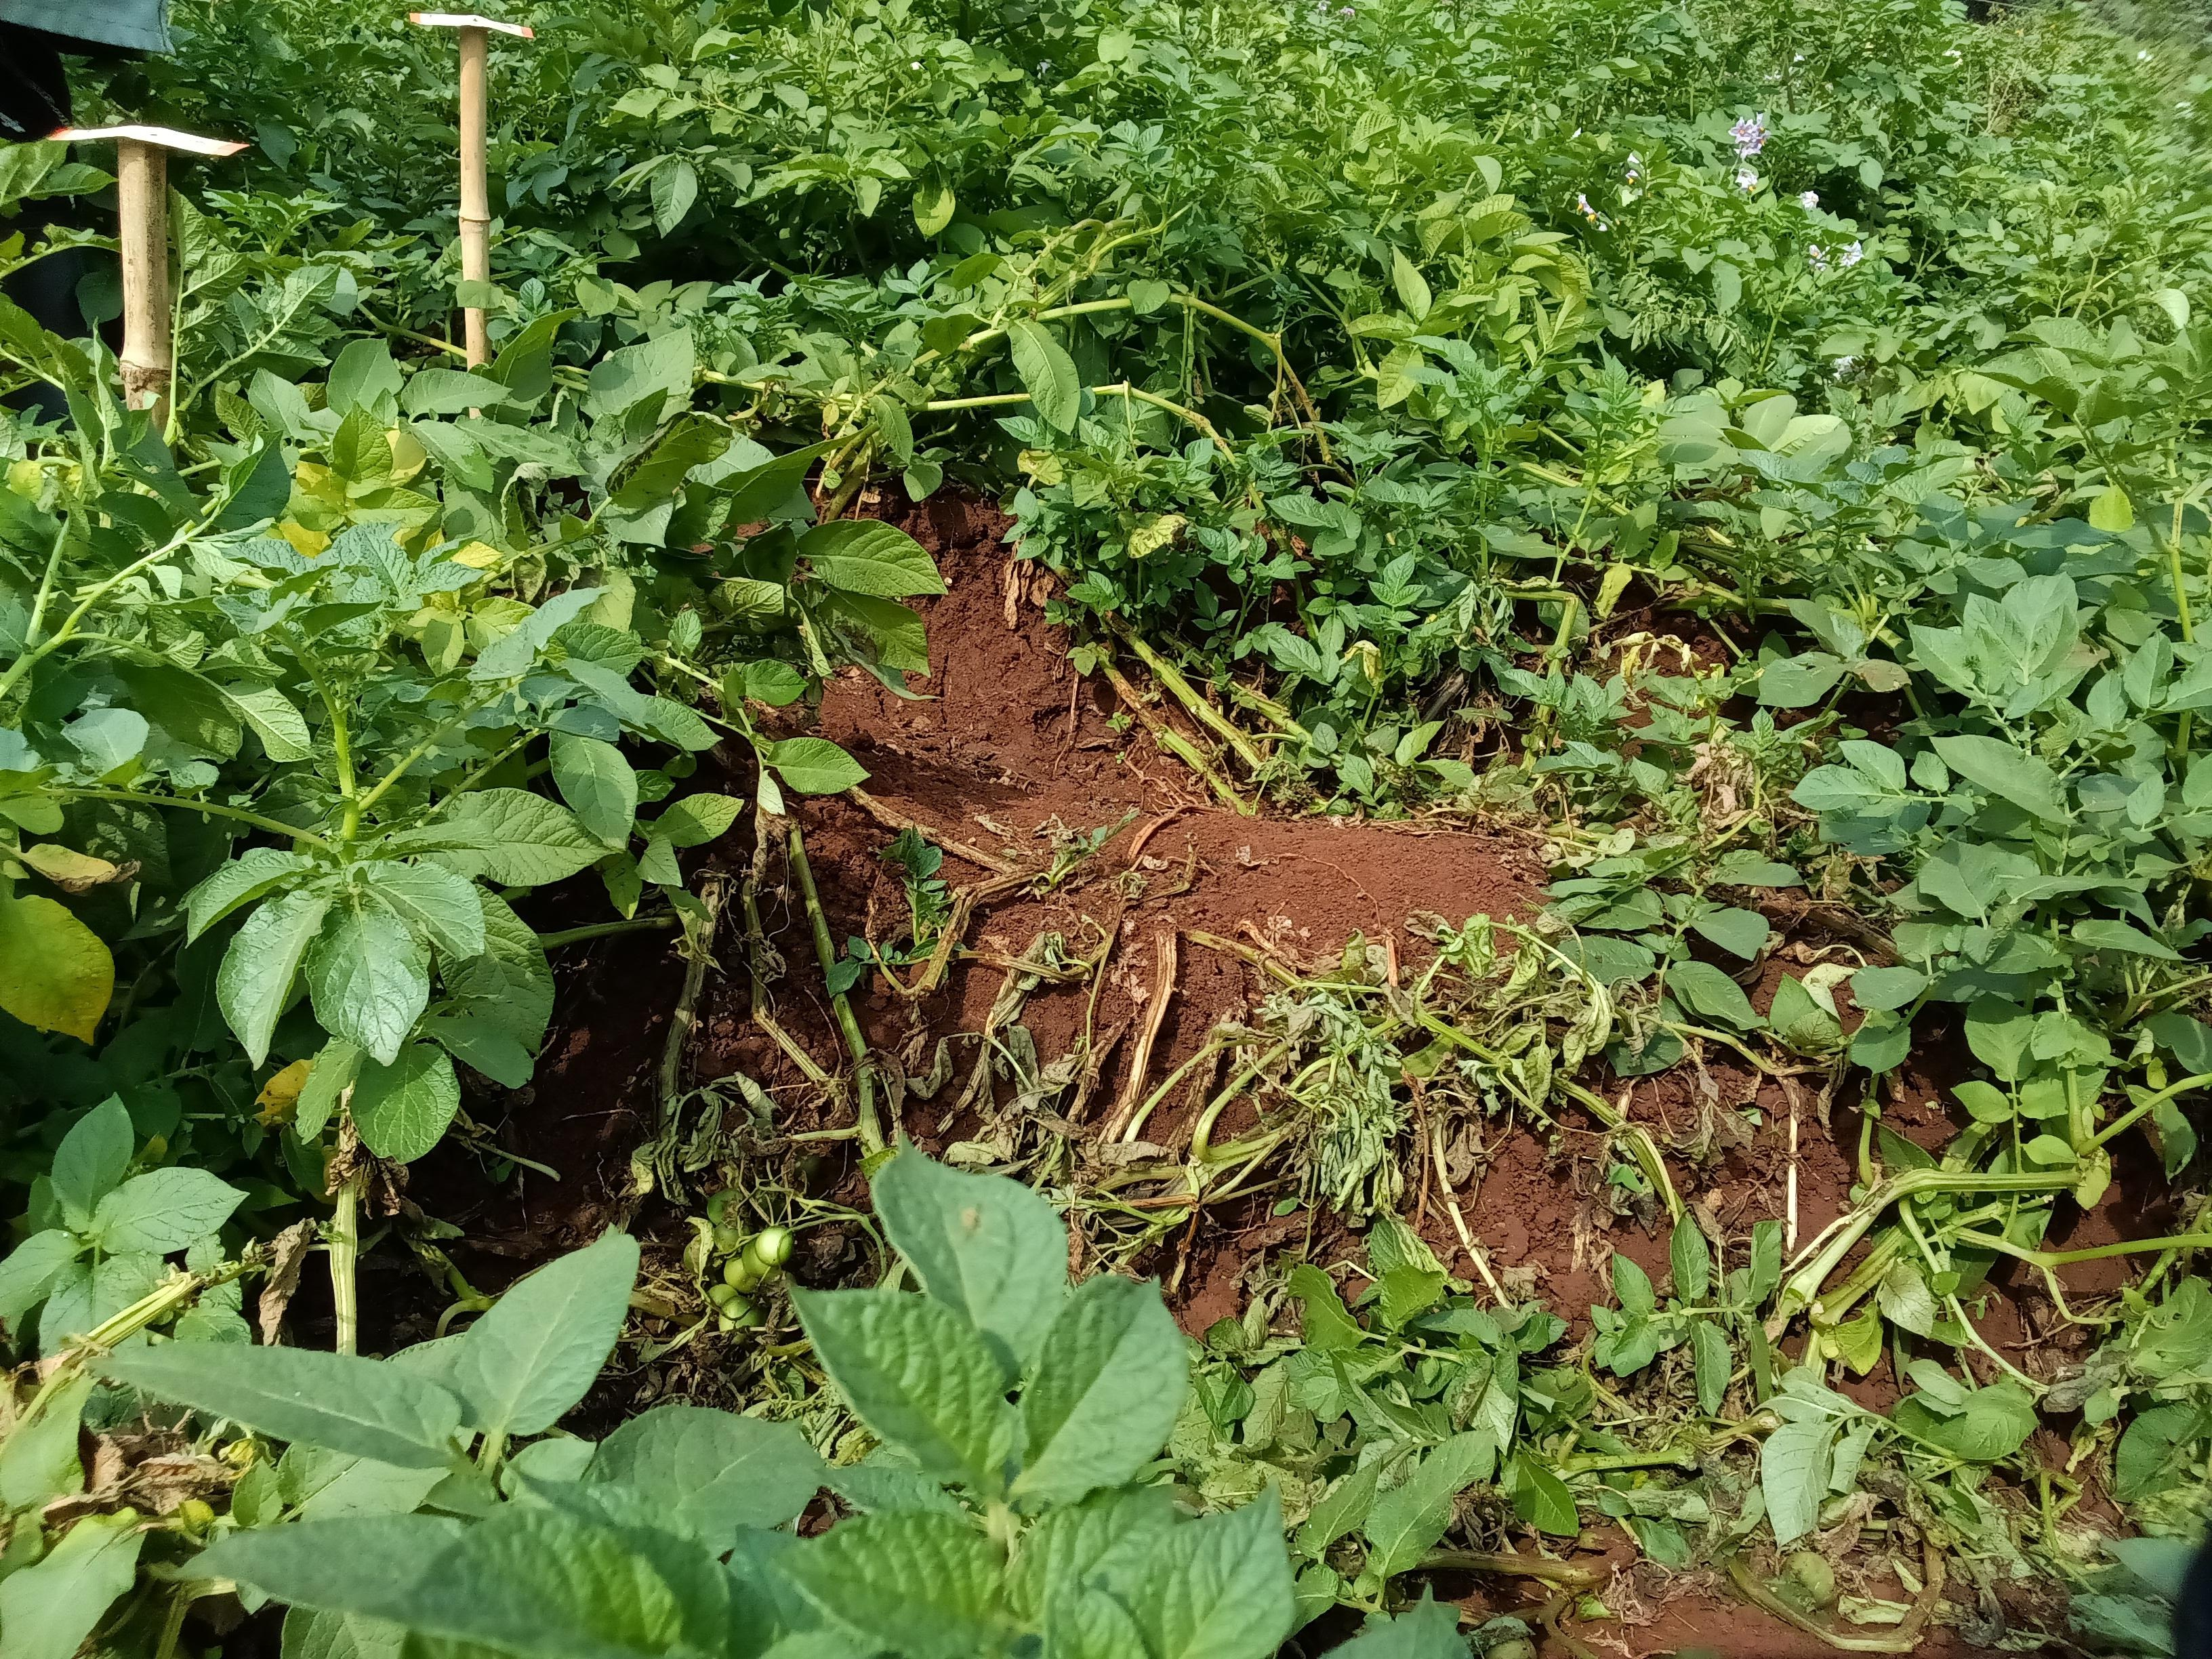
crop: potato
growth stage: maturity
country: Kenya
